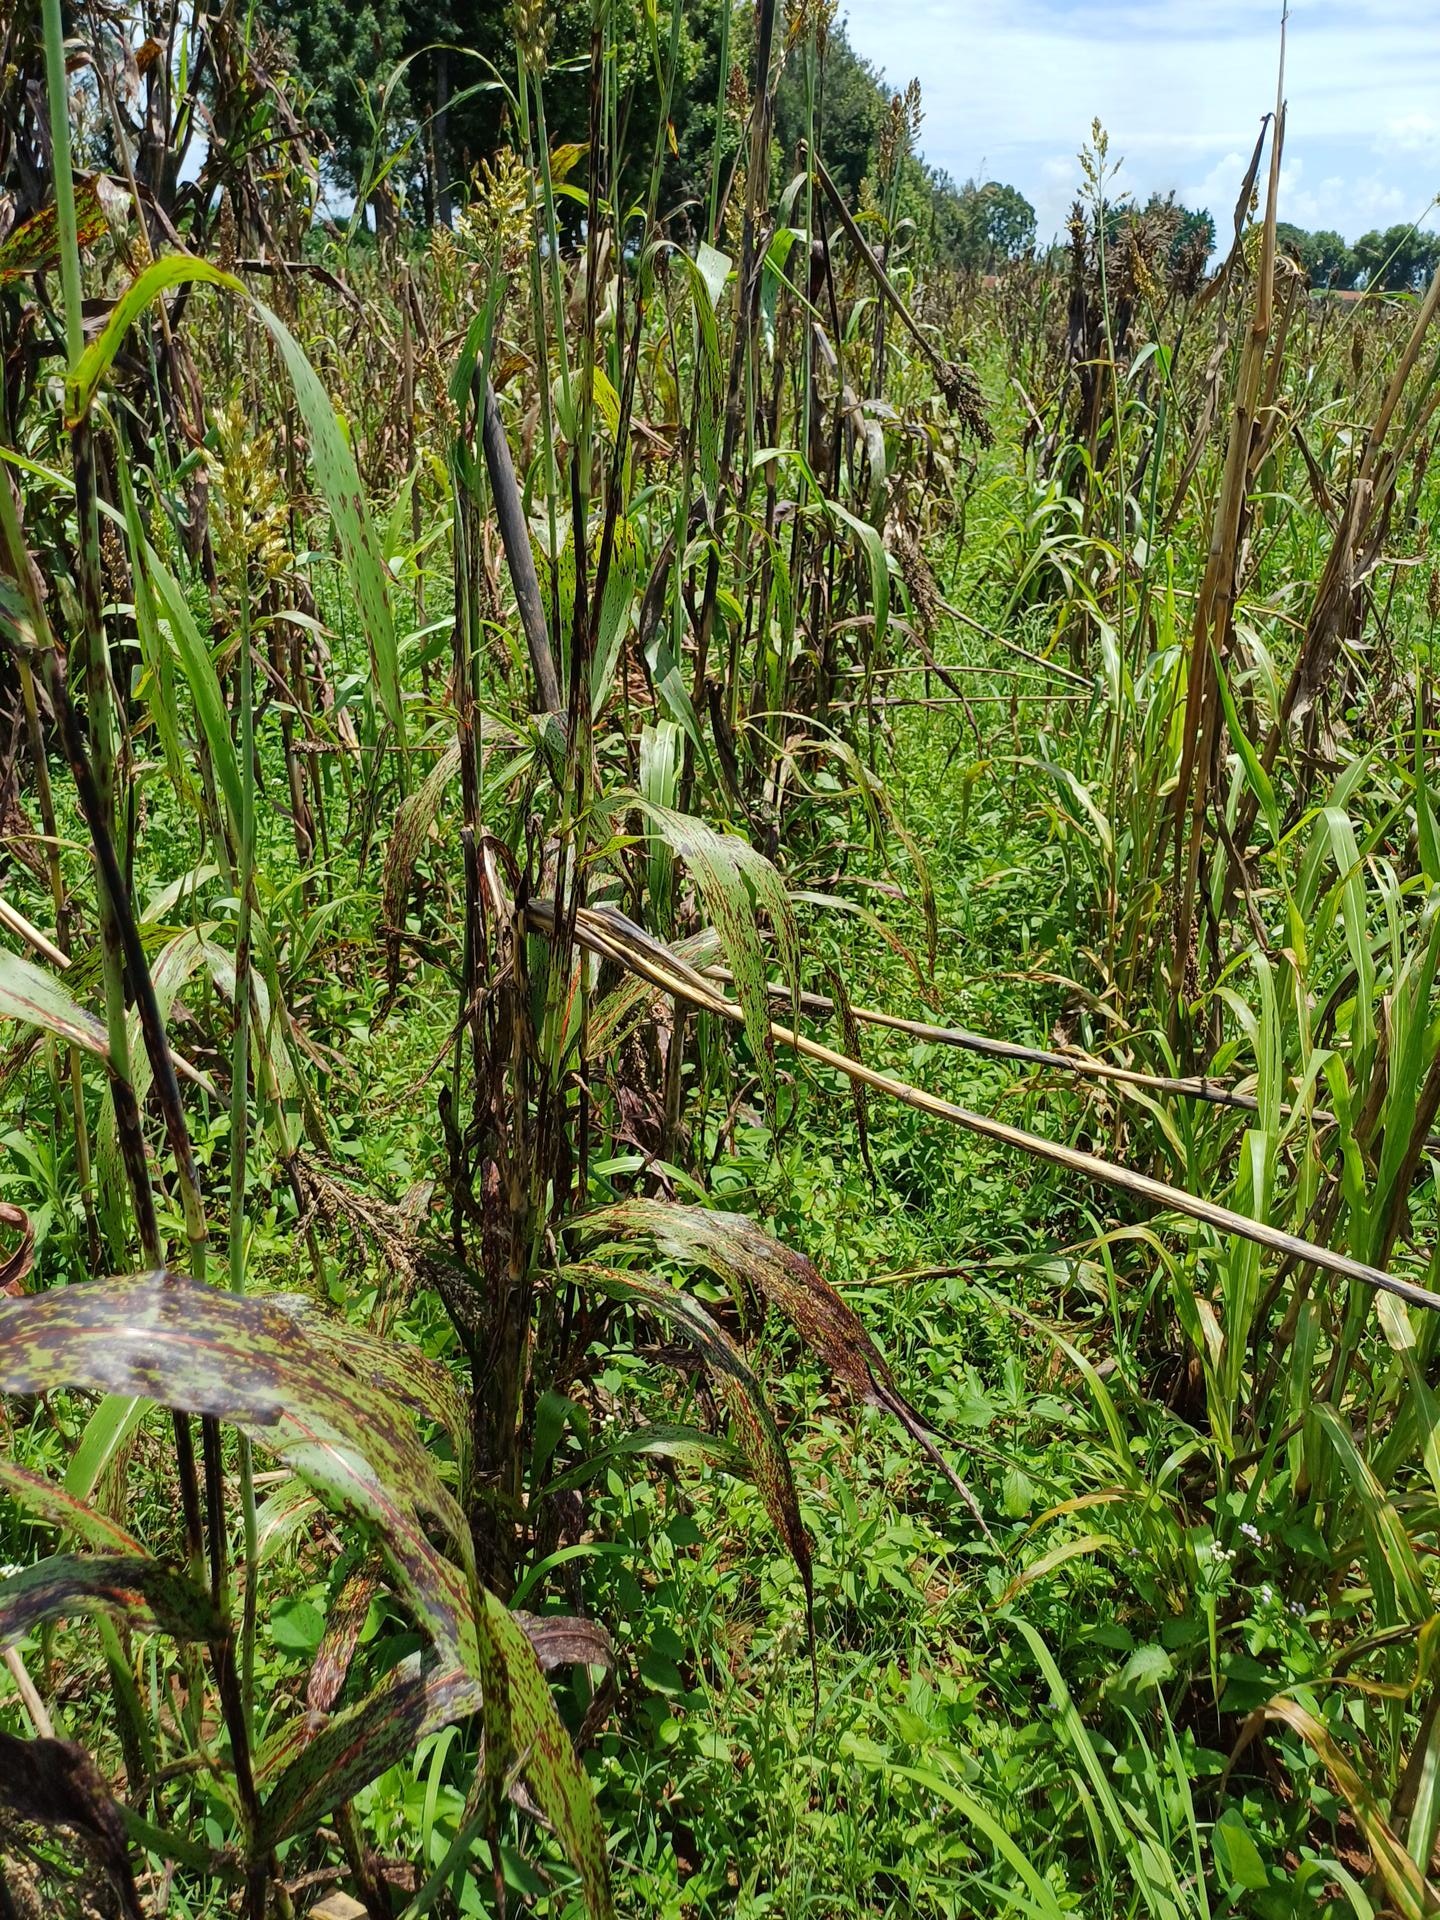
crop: sorghum
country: Kenya
